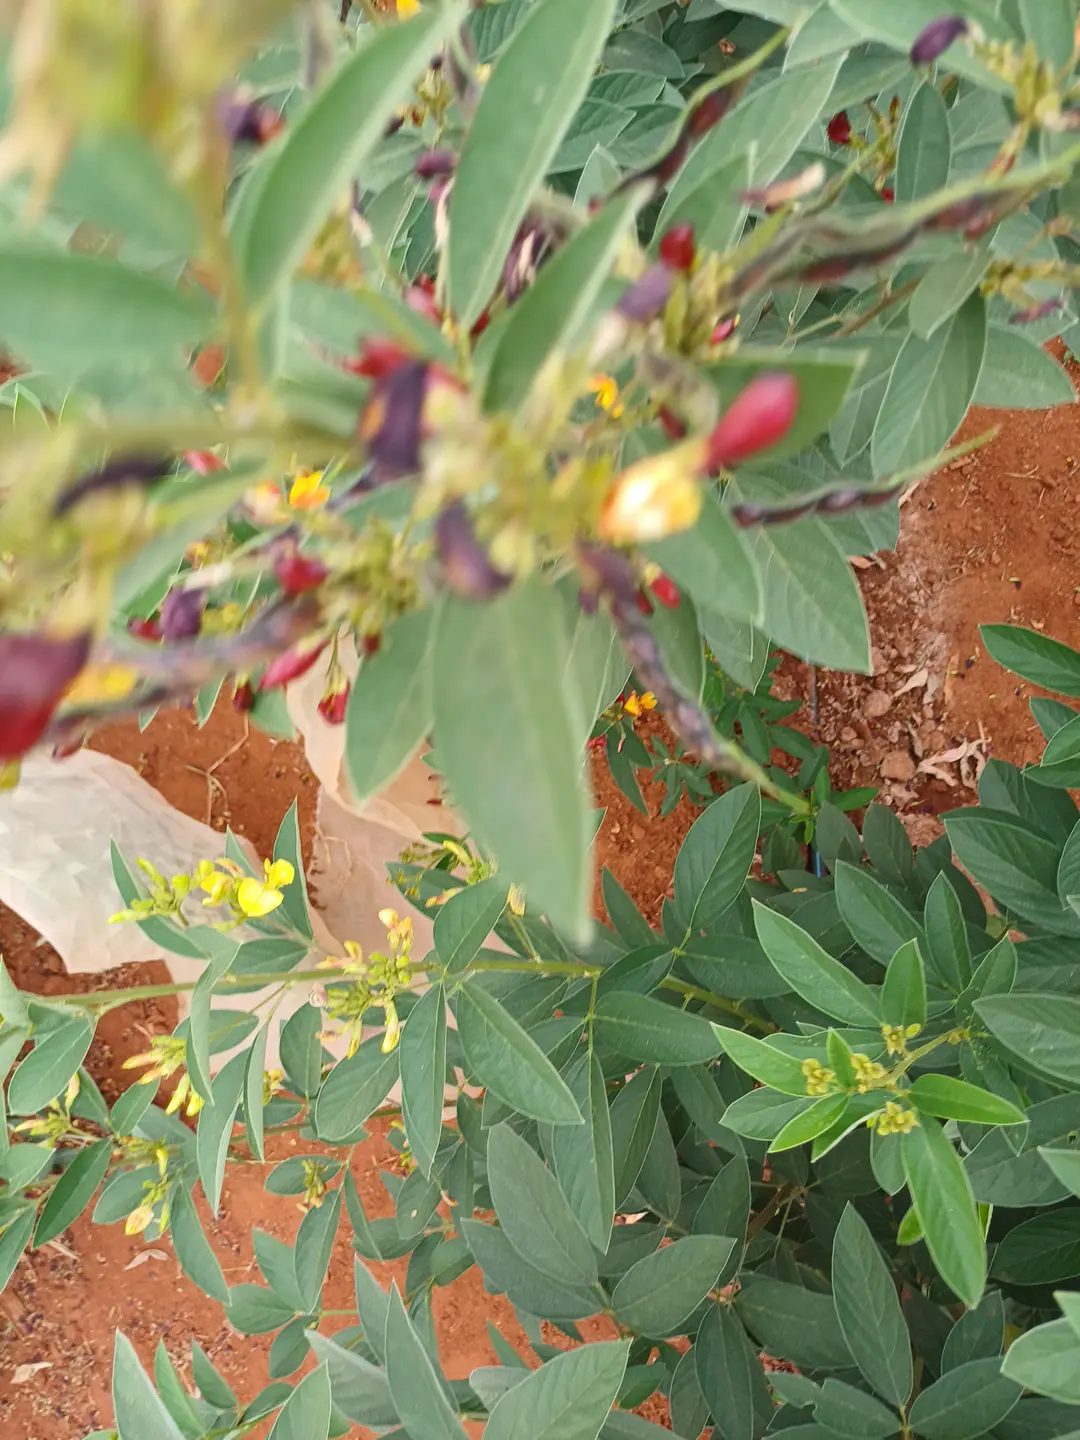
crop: pigeonpea
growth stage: flowering
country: Kenya
